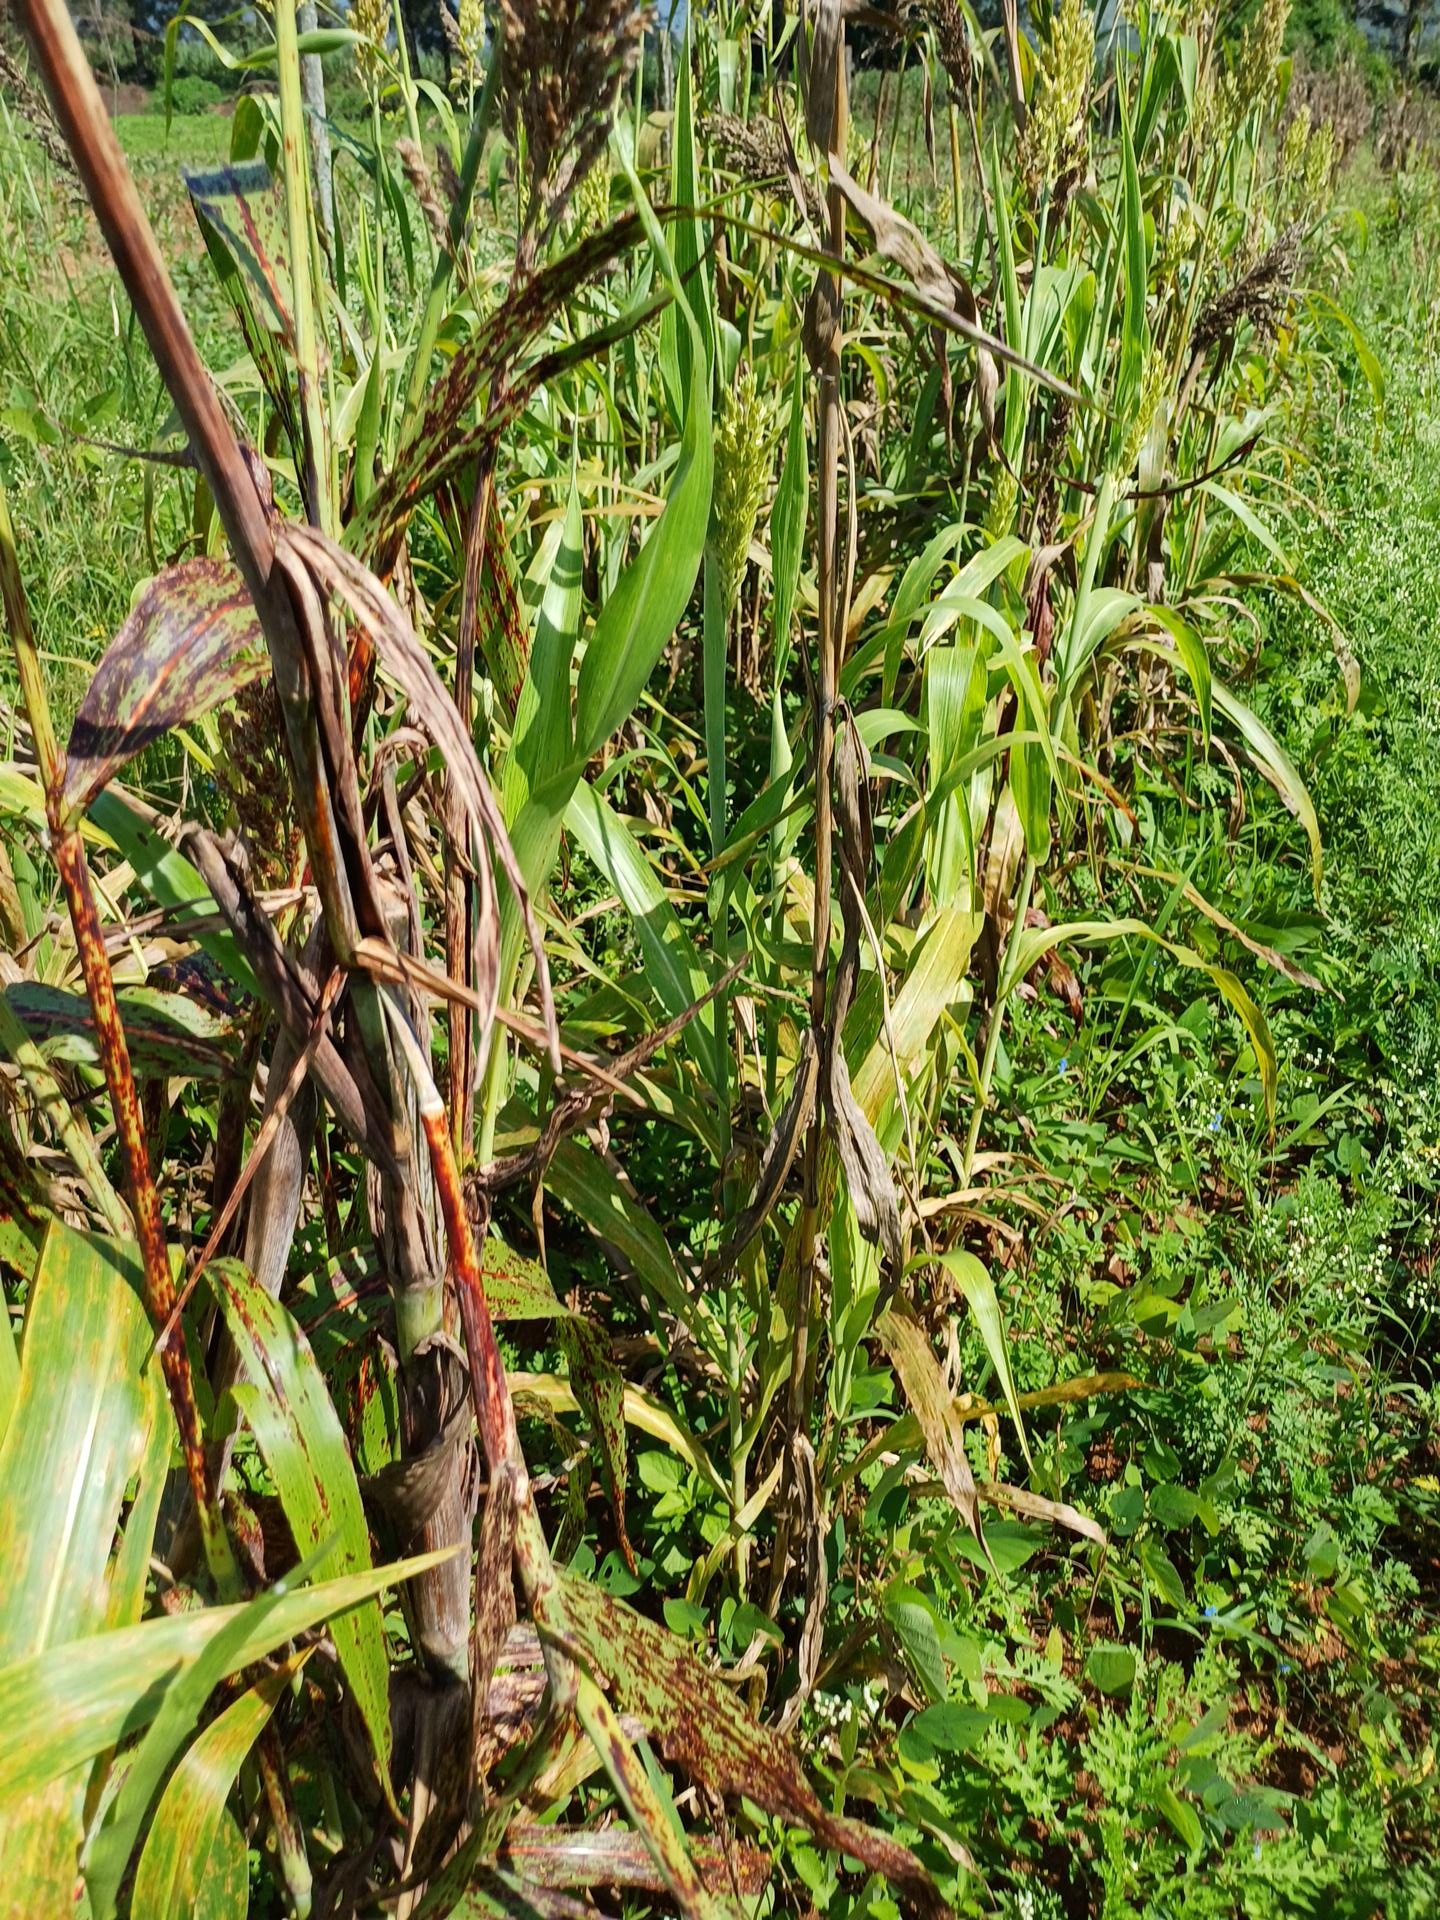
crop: sorghum
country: Kenya
